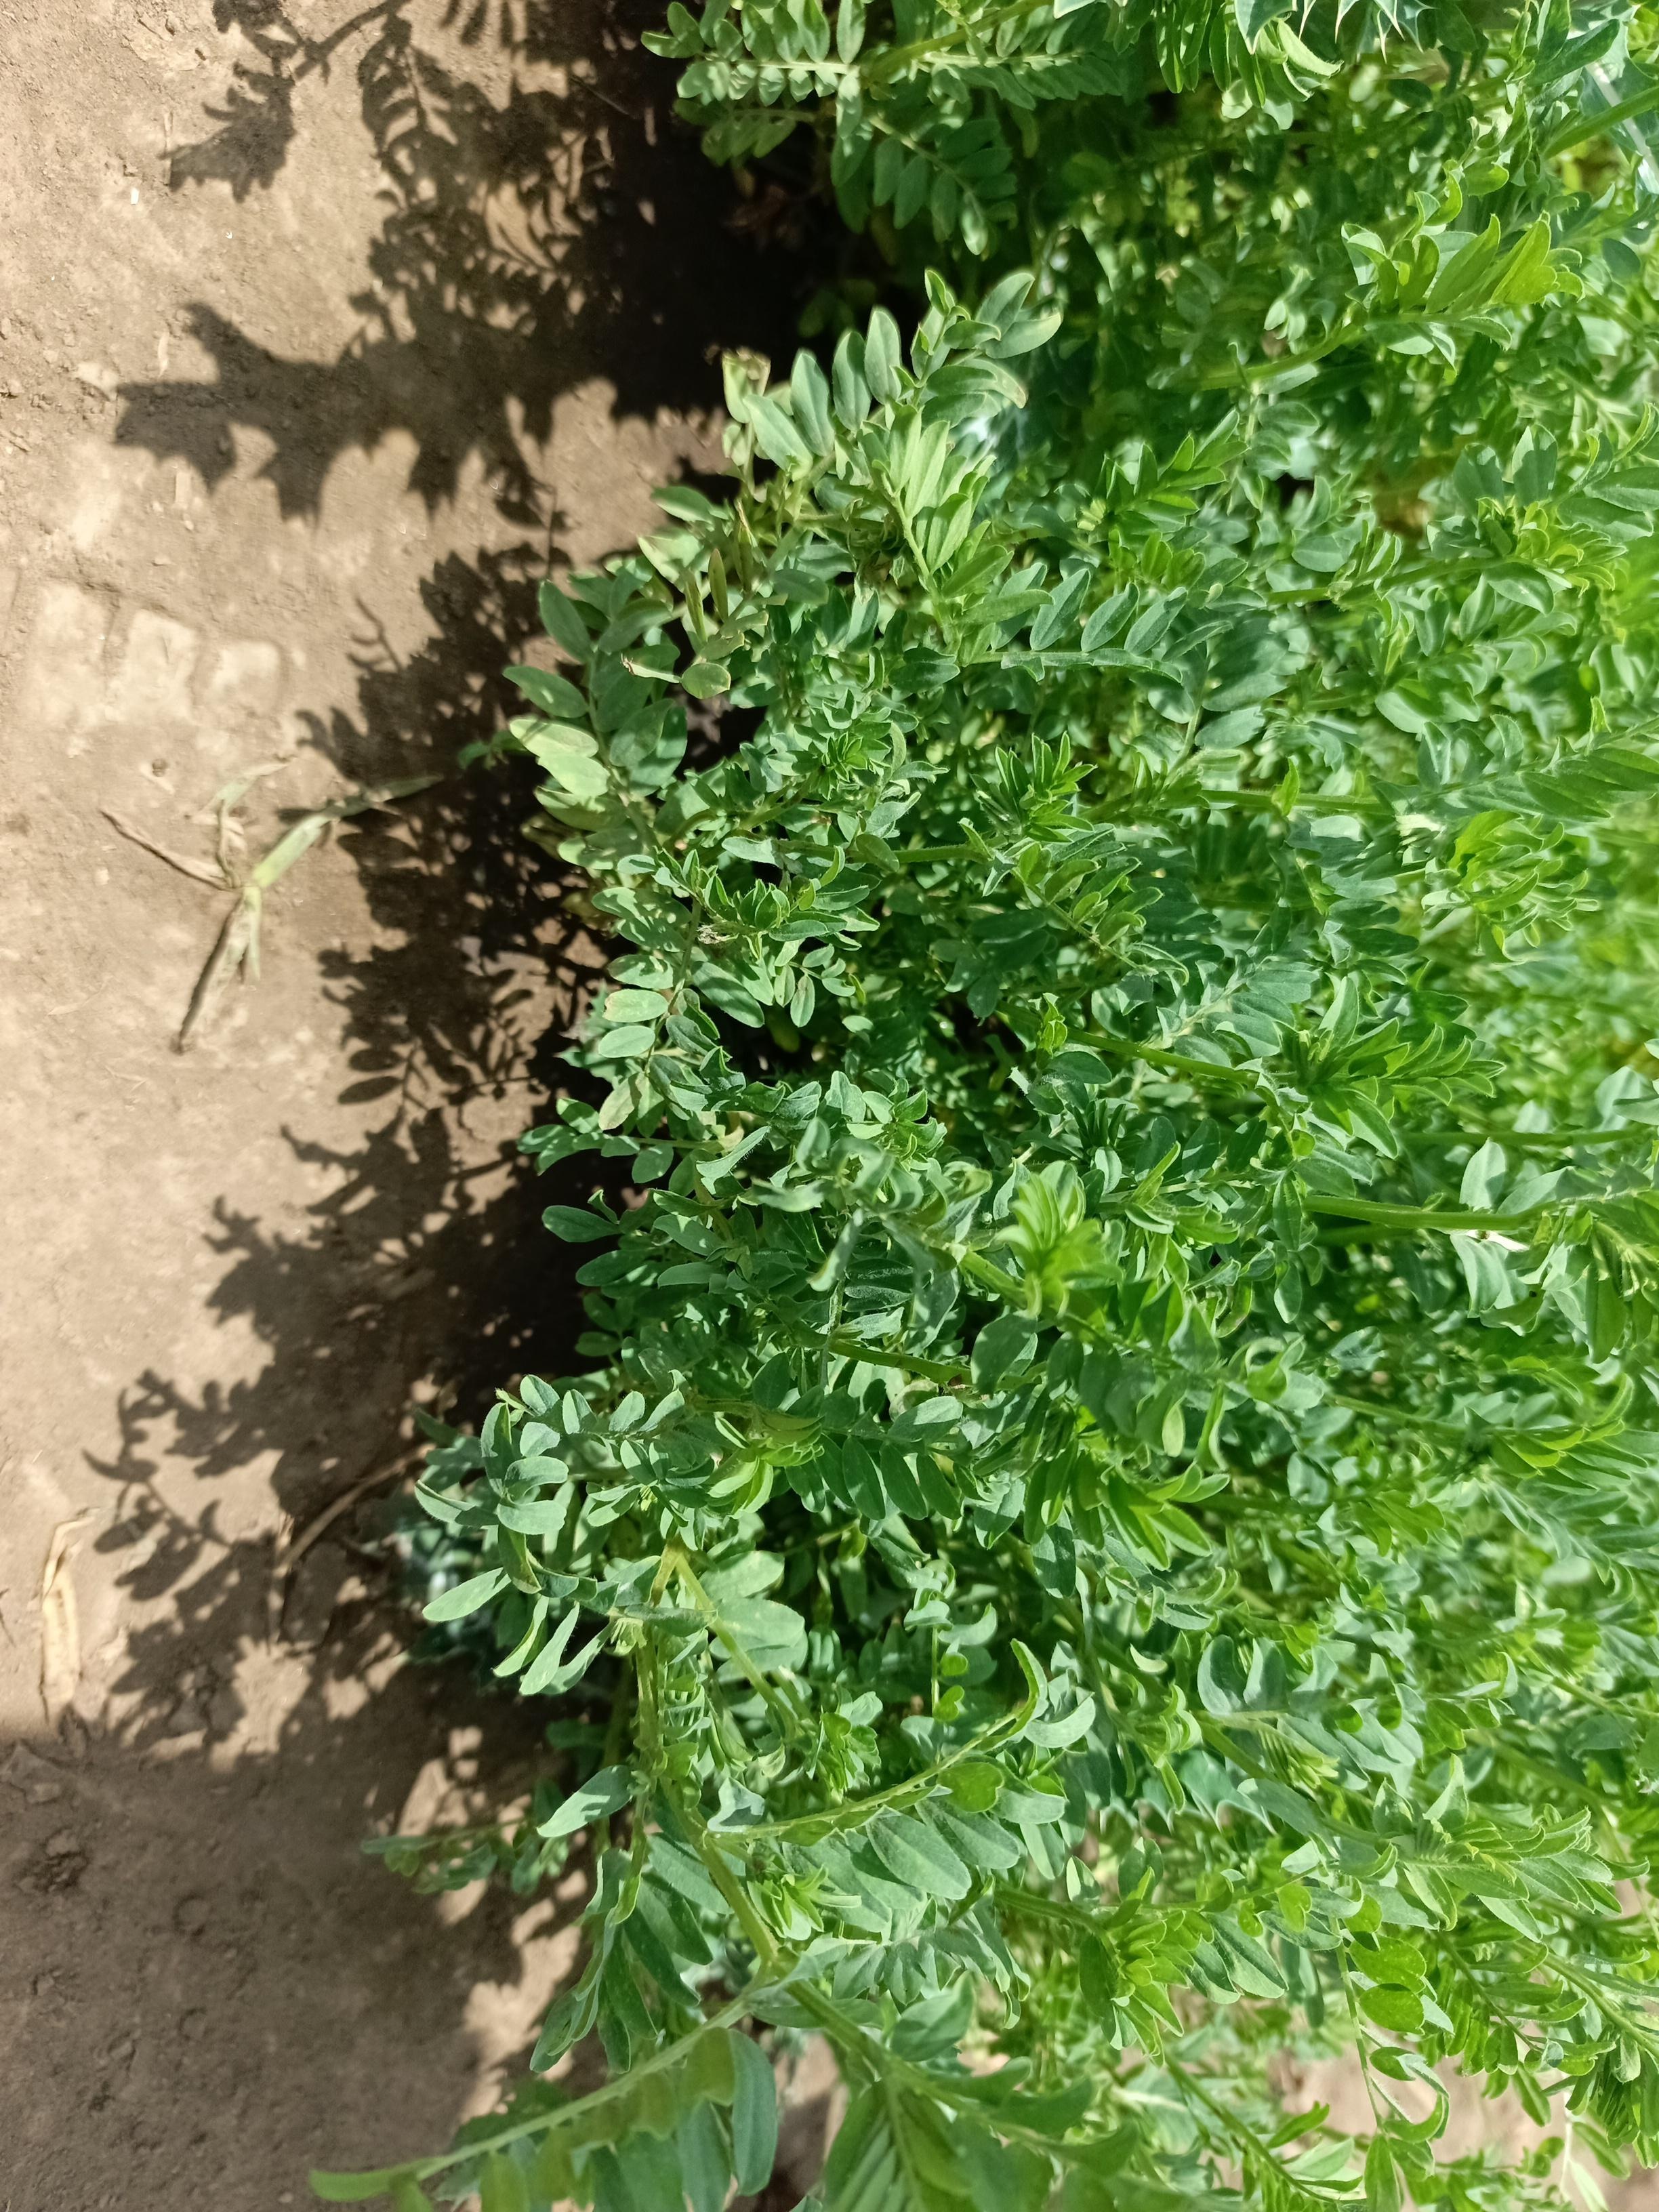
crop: lentil
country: Tanzania
